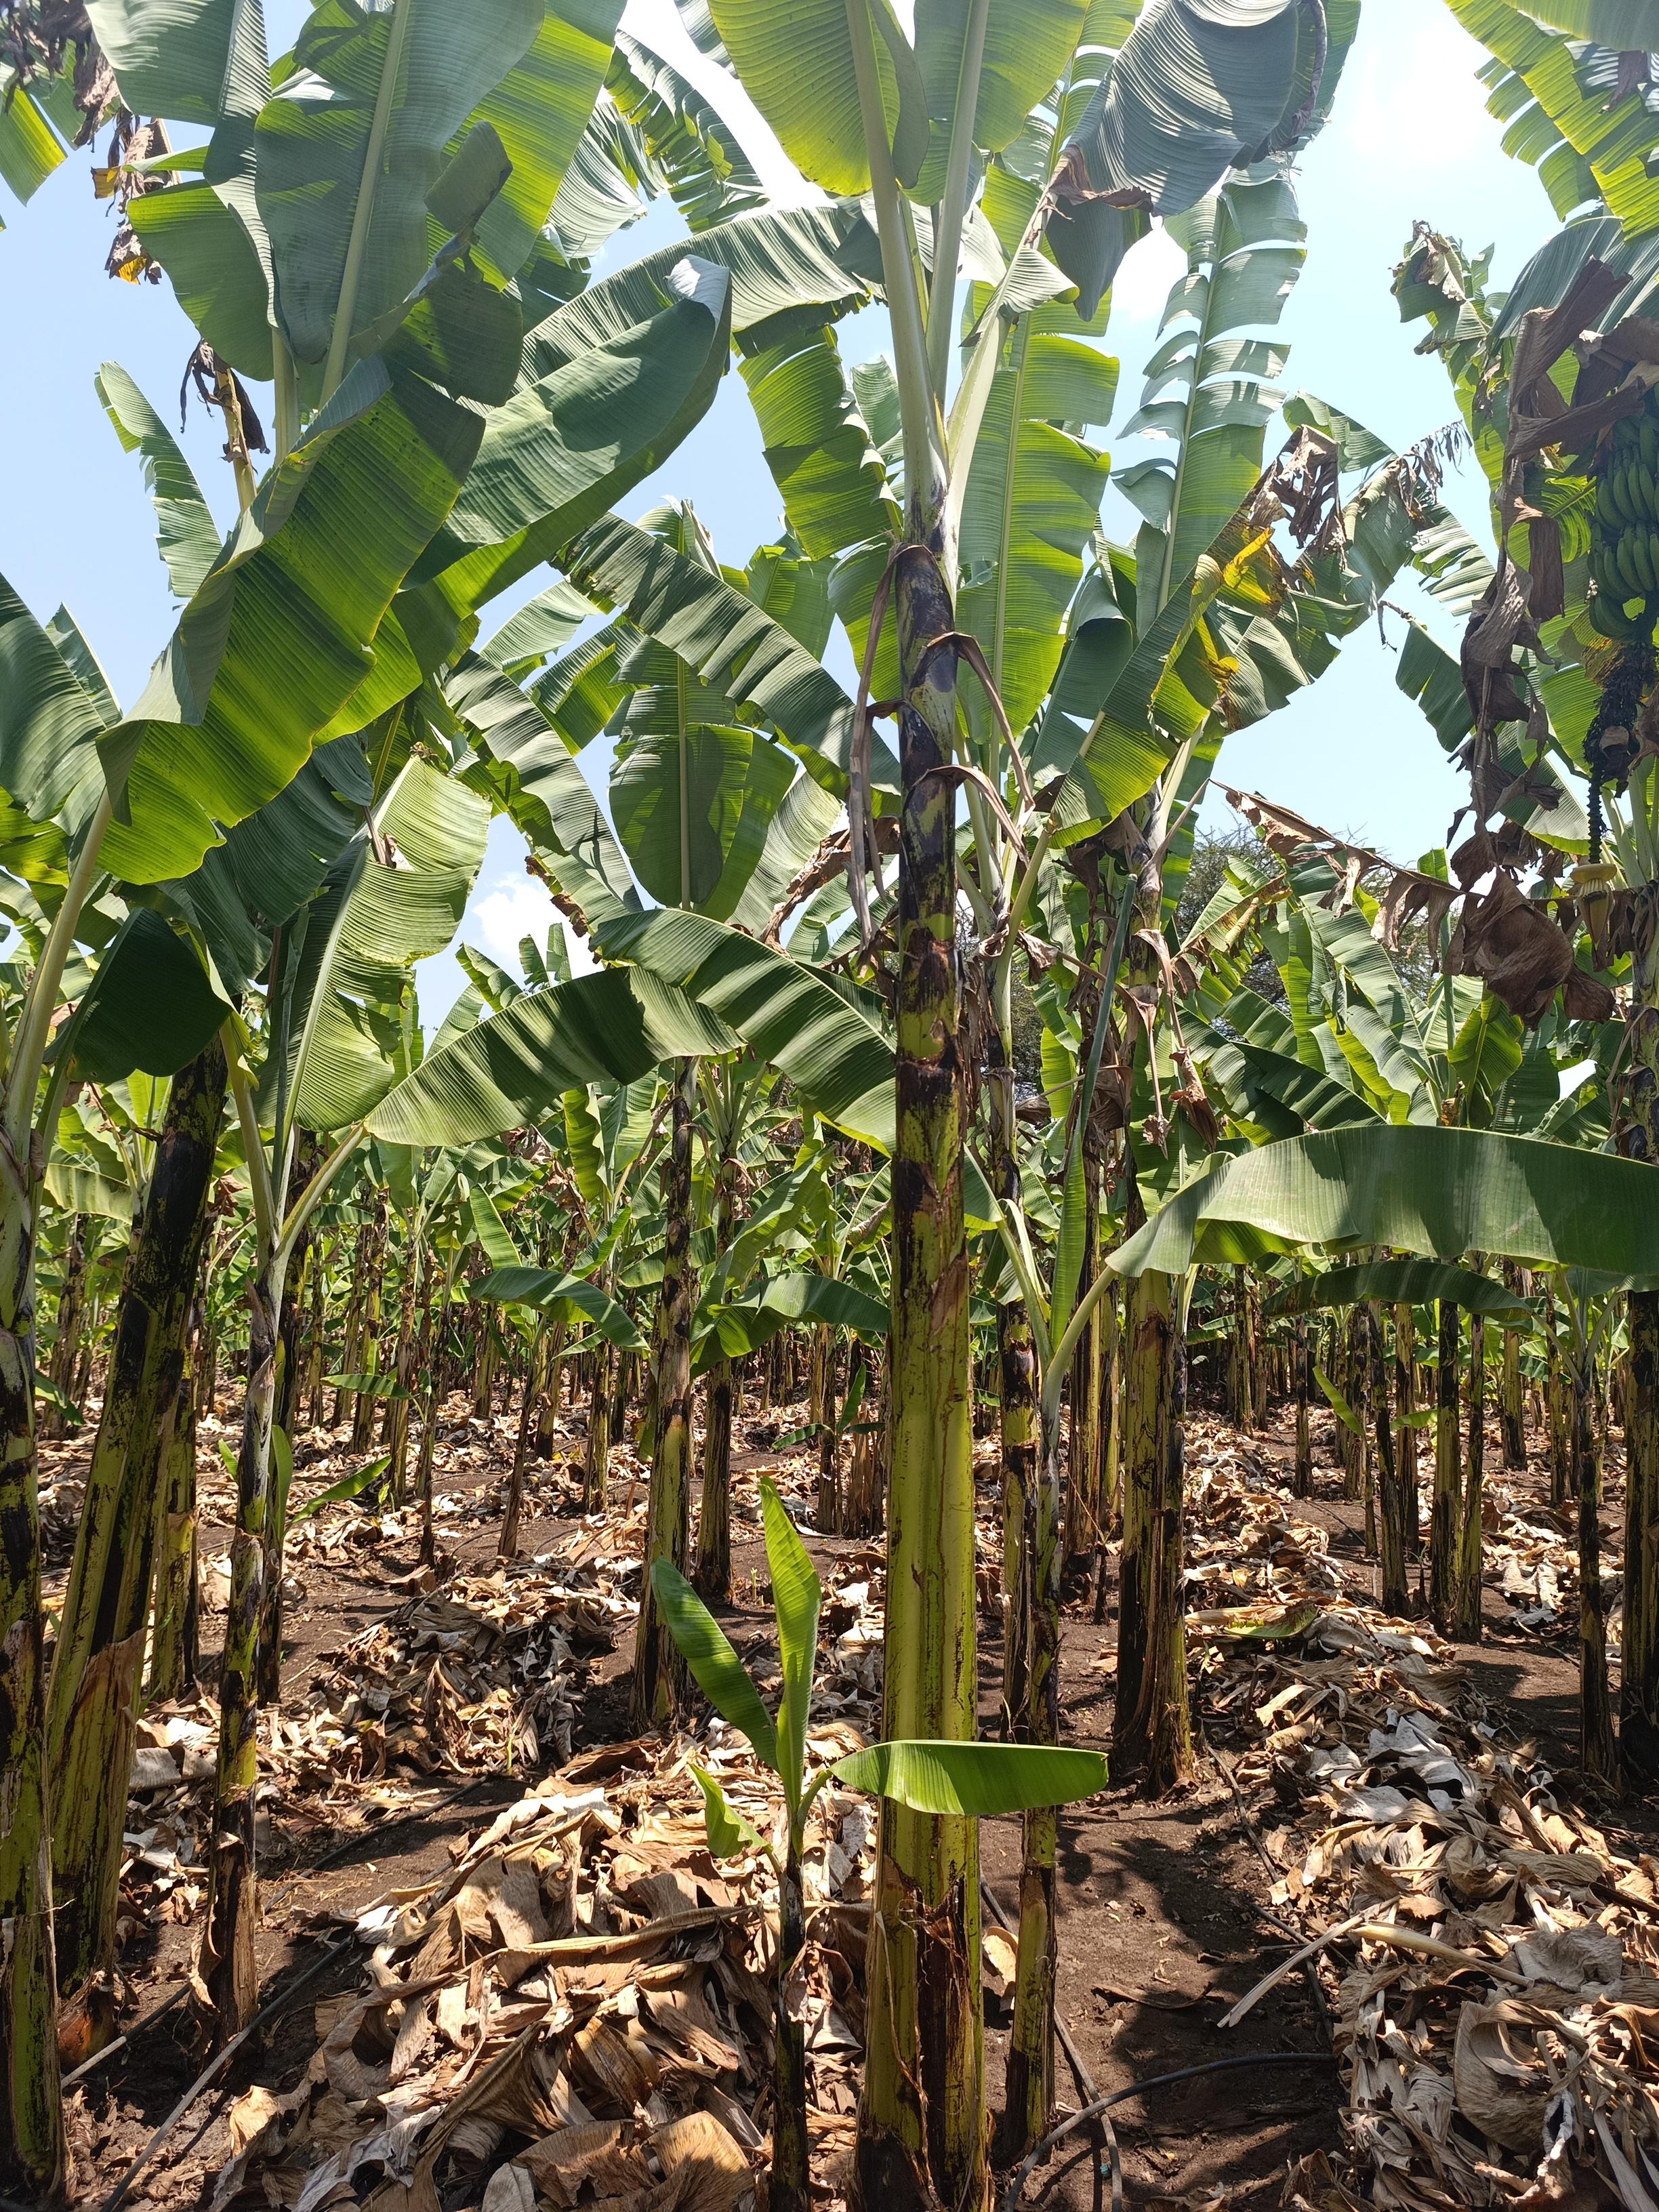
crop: banana
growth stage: vegetative
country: Tanzania
